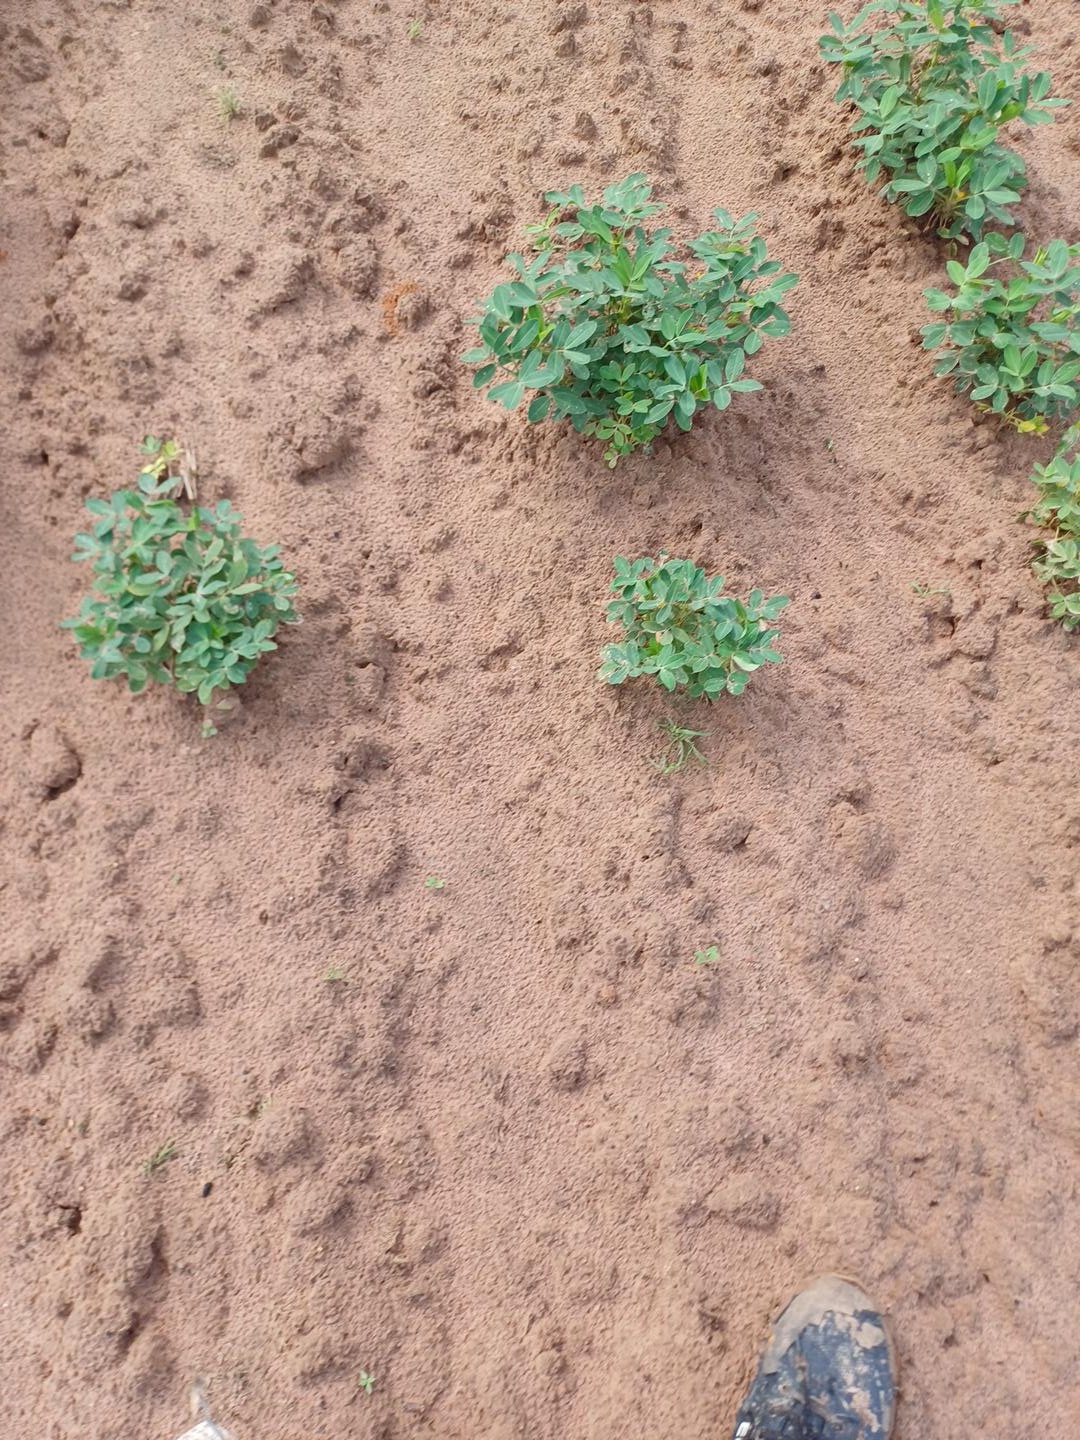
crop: groundnut
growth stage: flowering
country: Senegal
